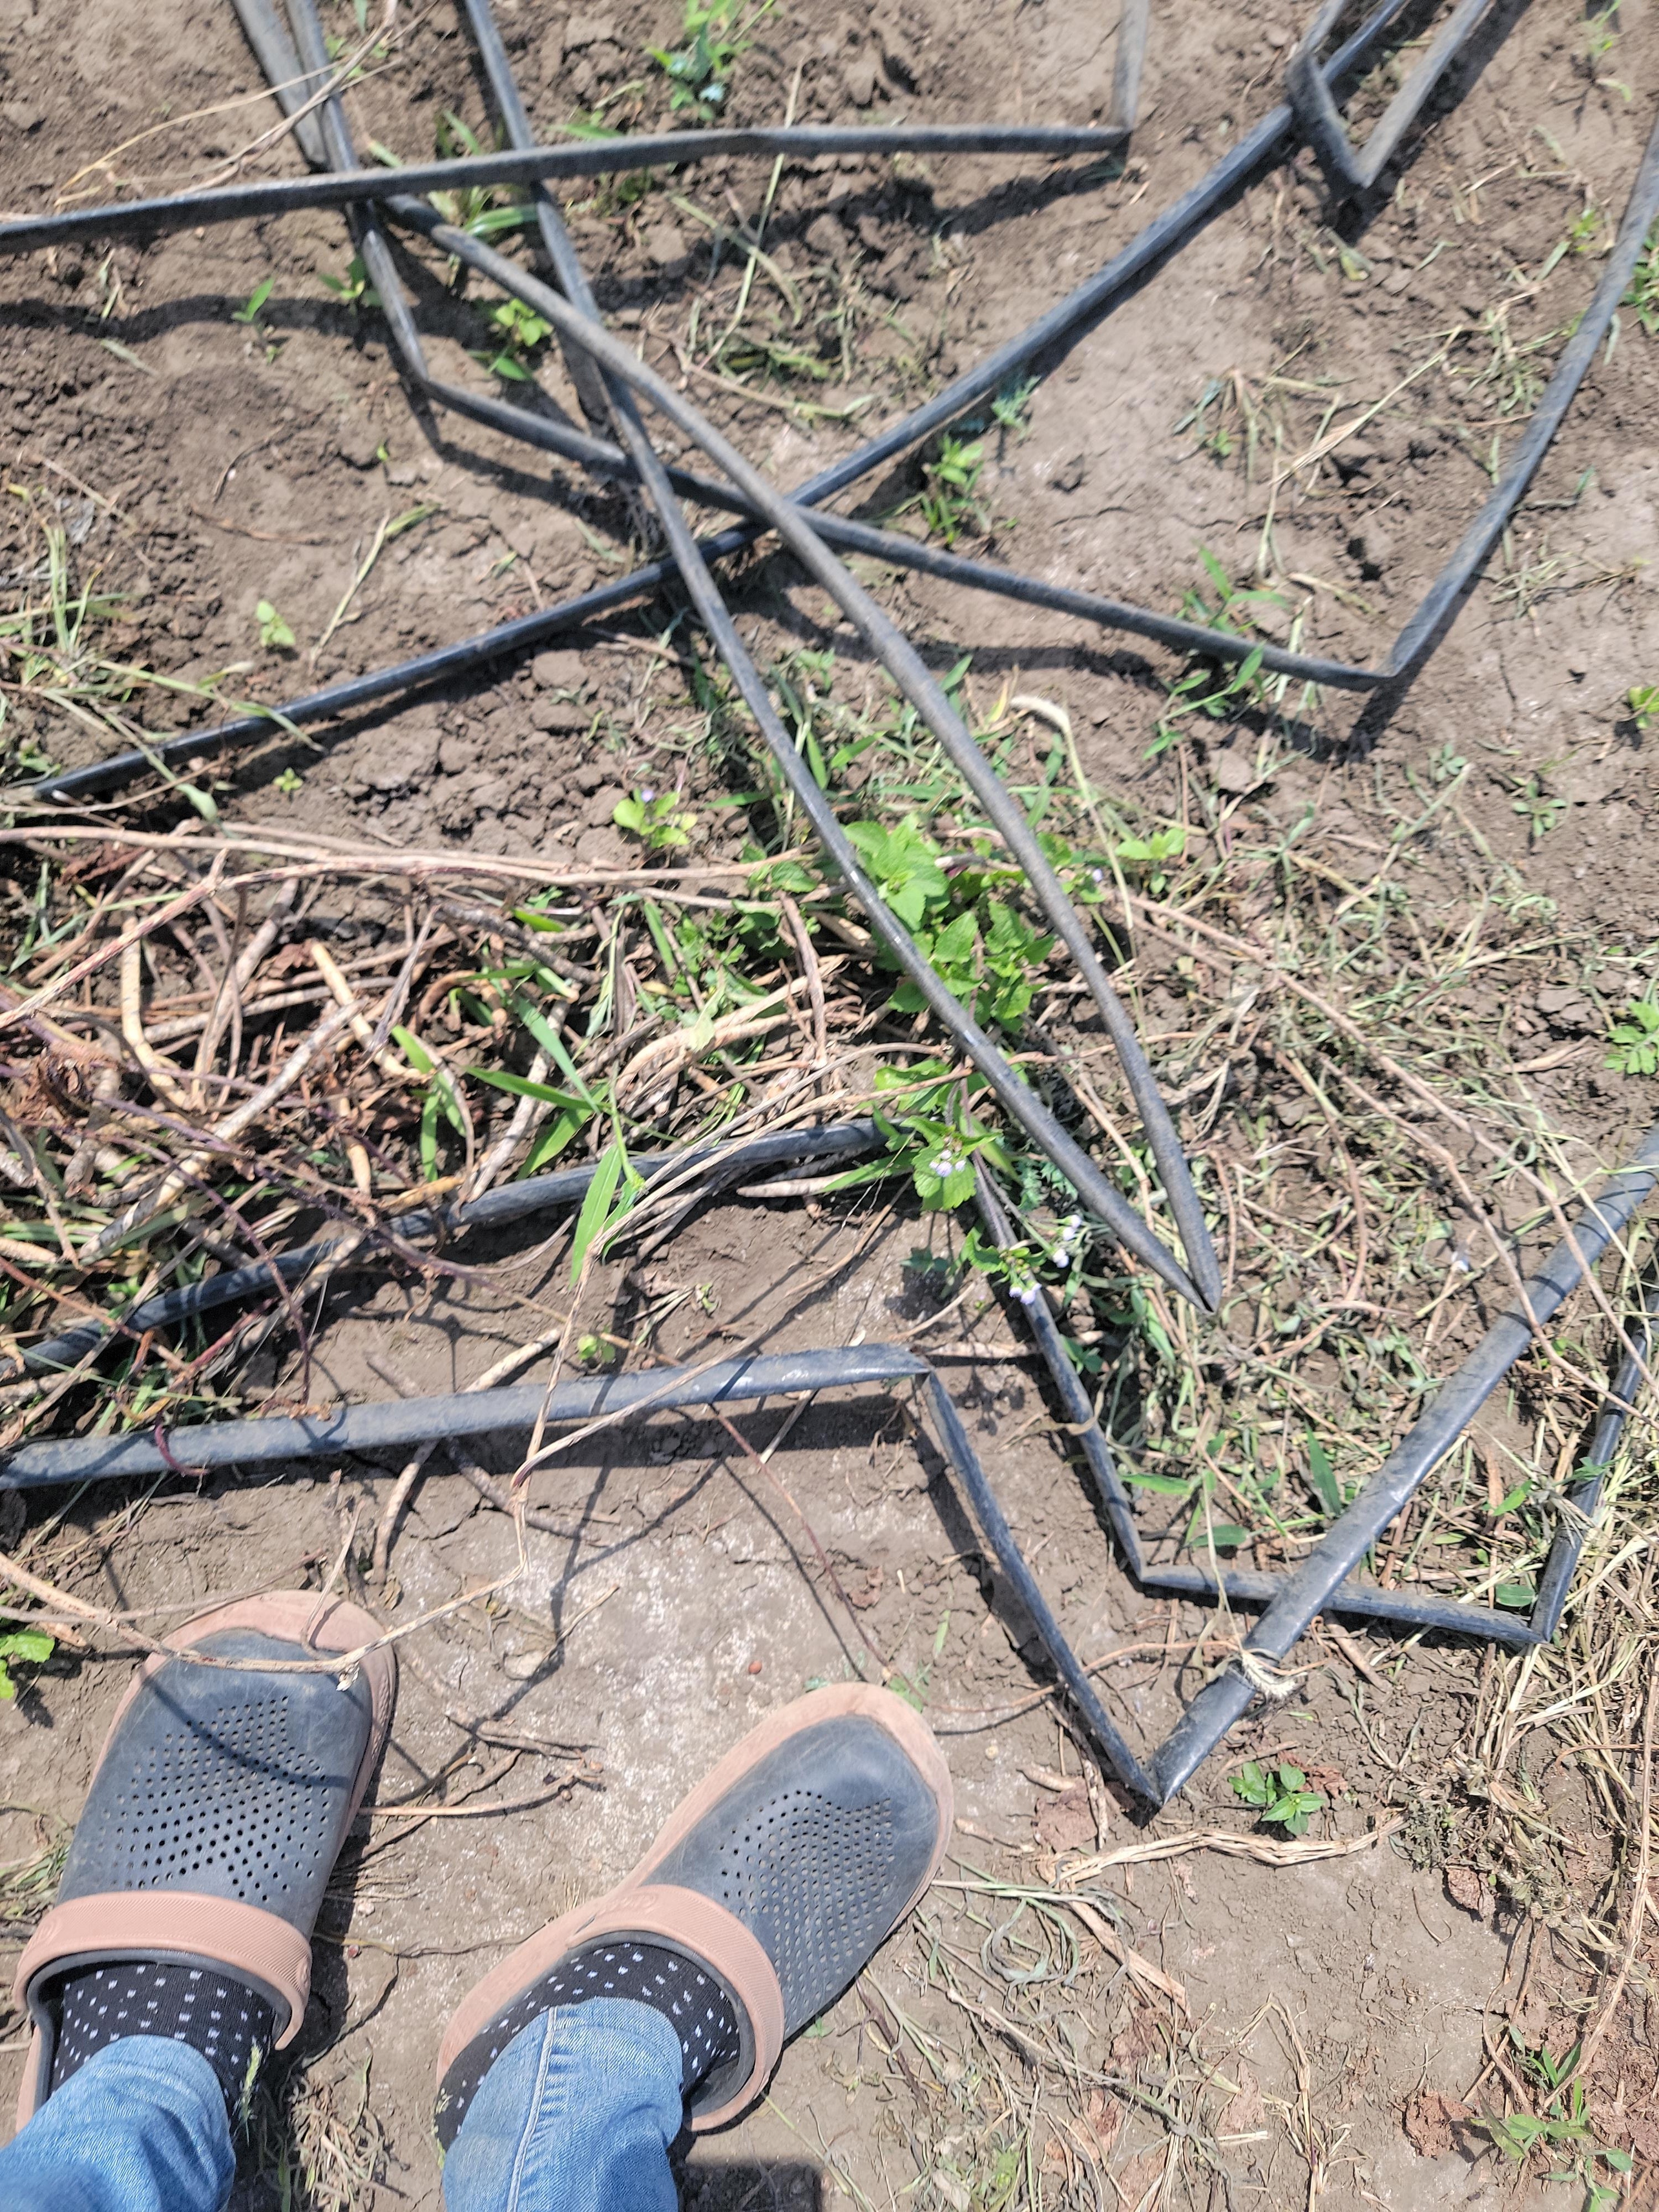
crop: cowpea
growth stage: development pod
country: Tanzania
